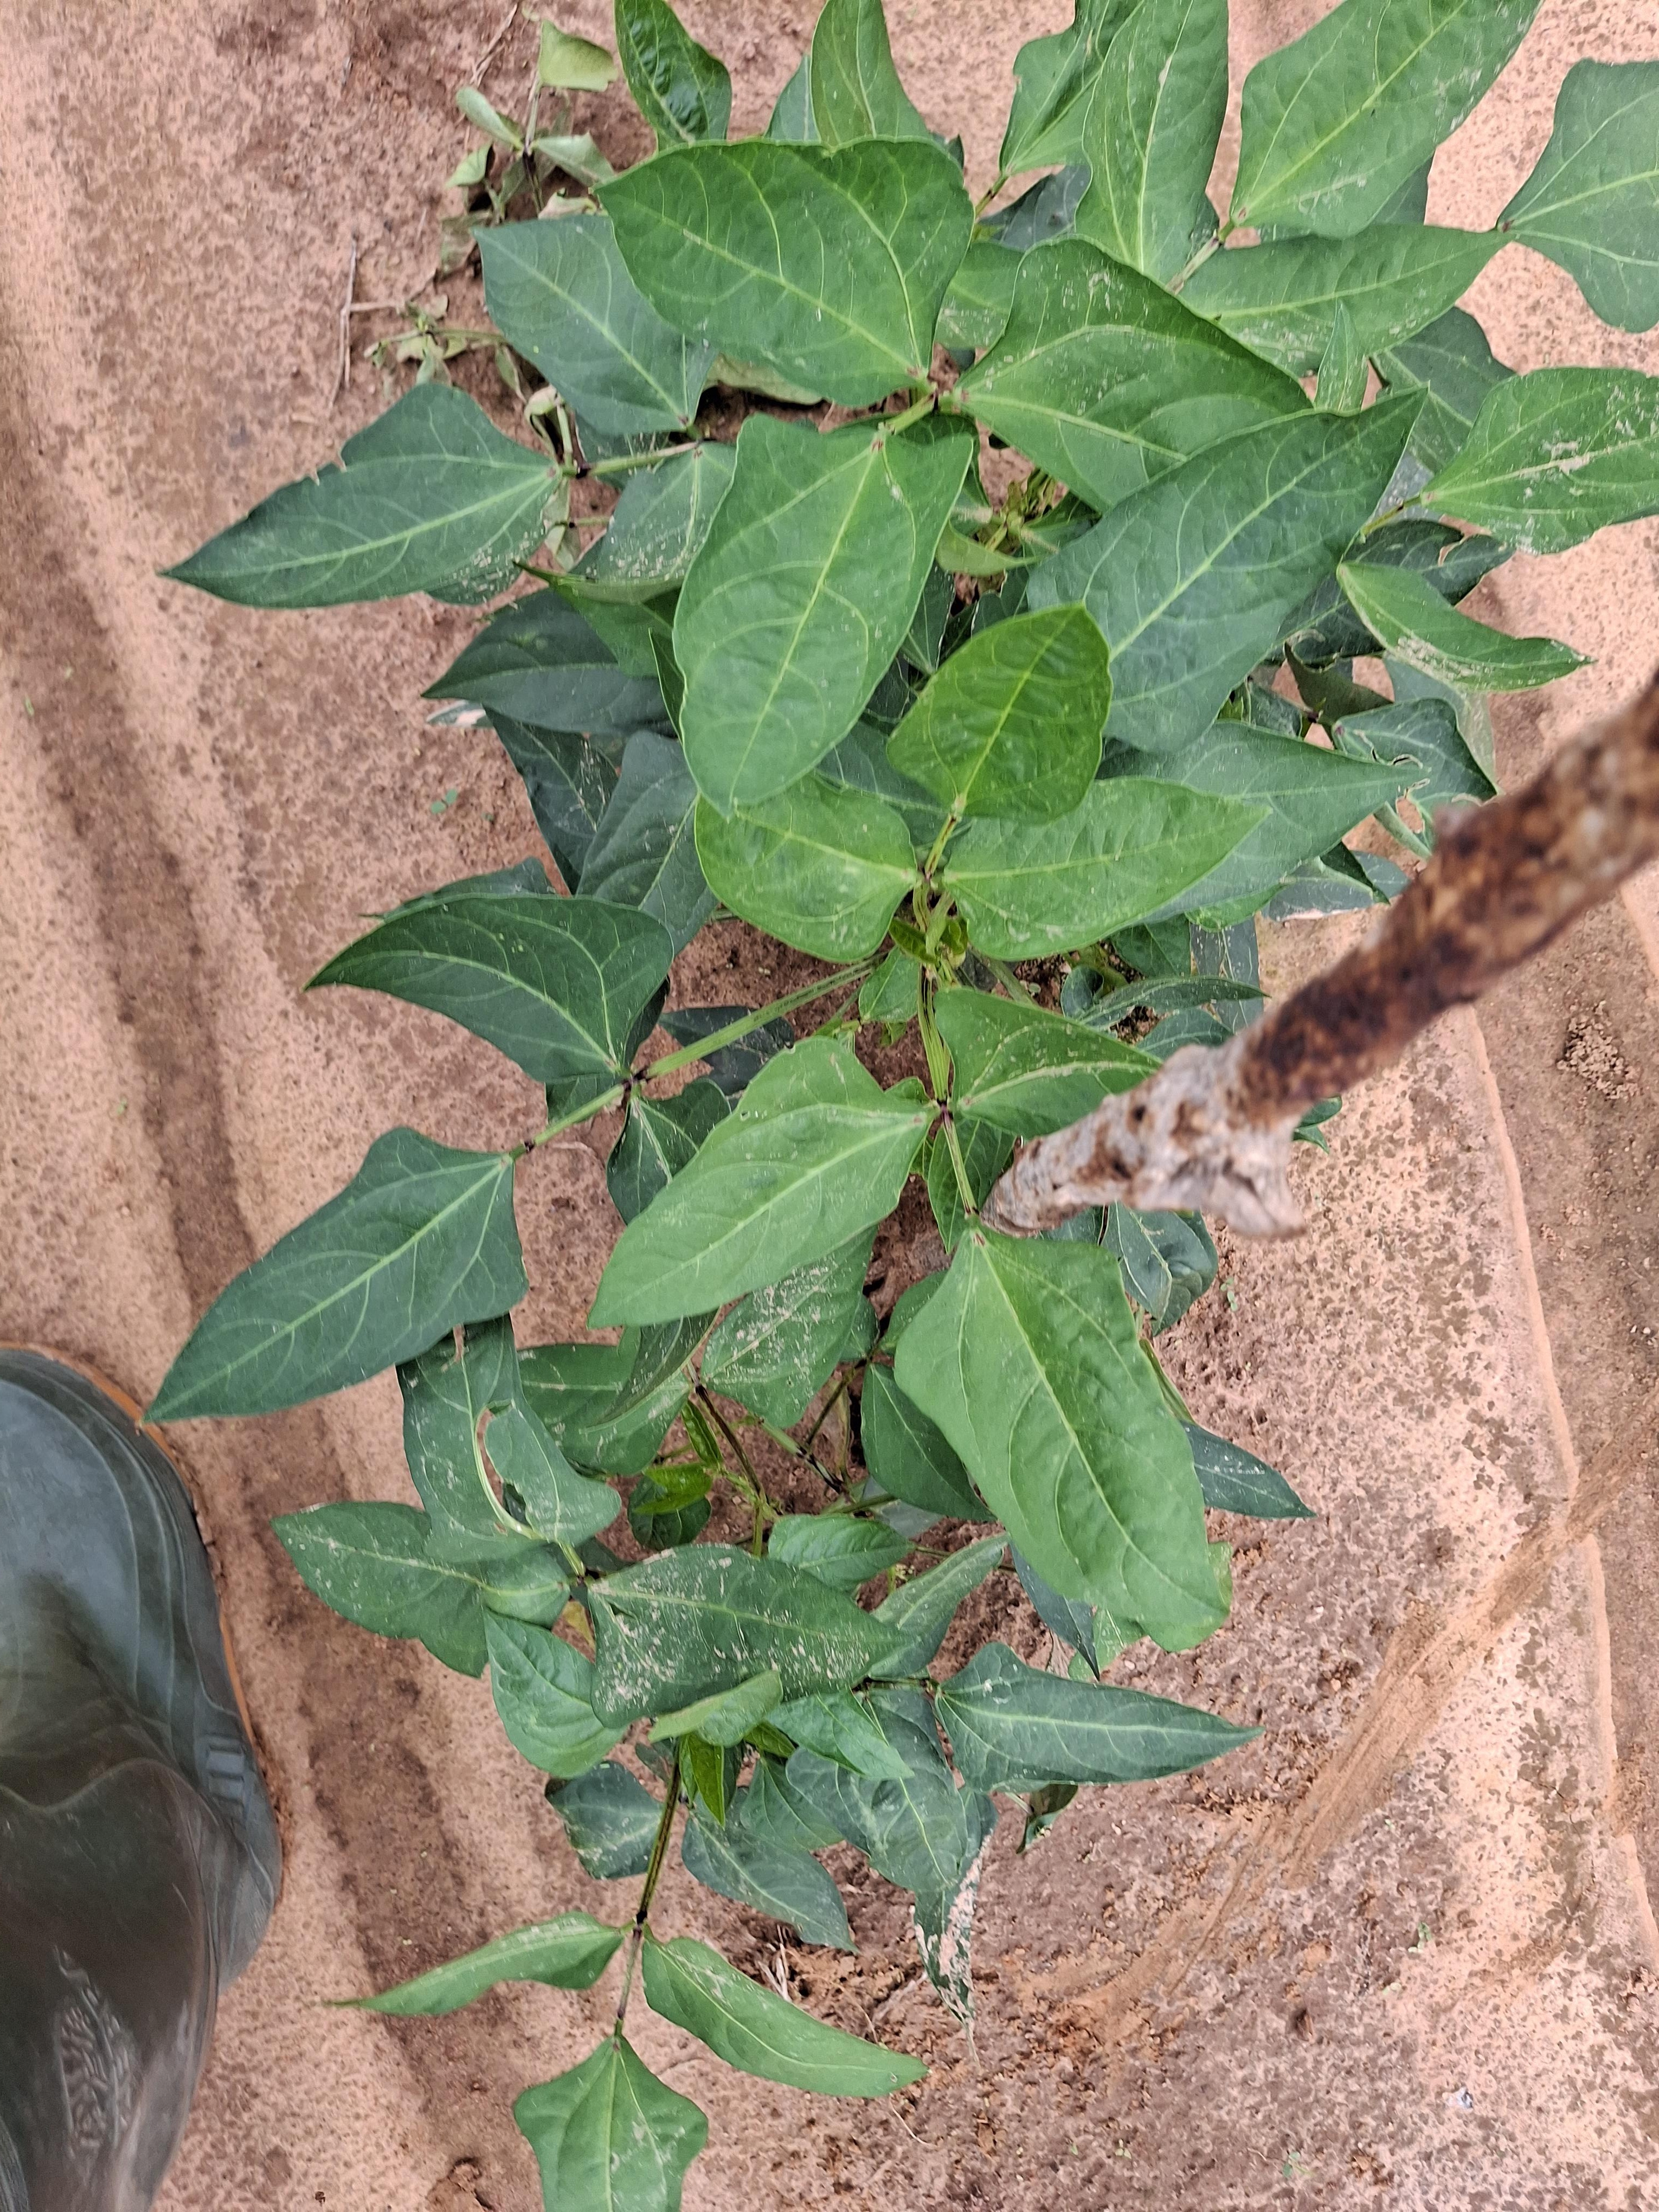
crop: cowpea
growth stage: vegetative
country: Nigeria
